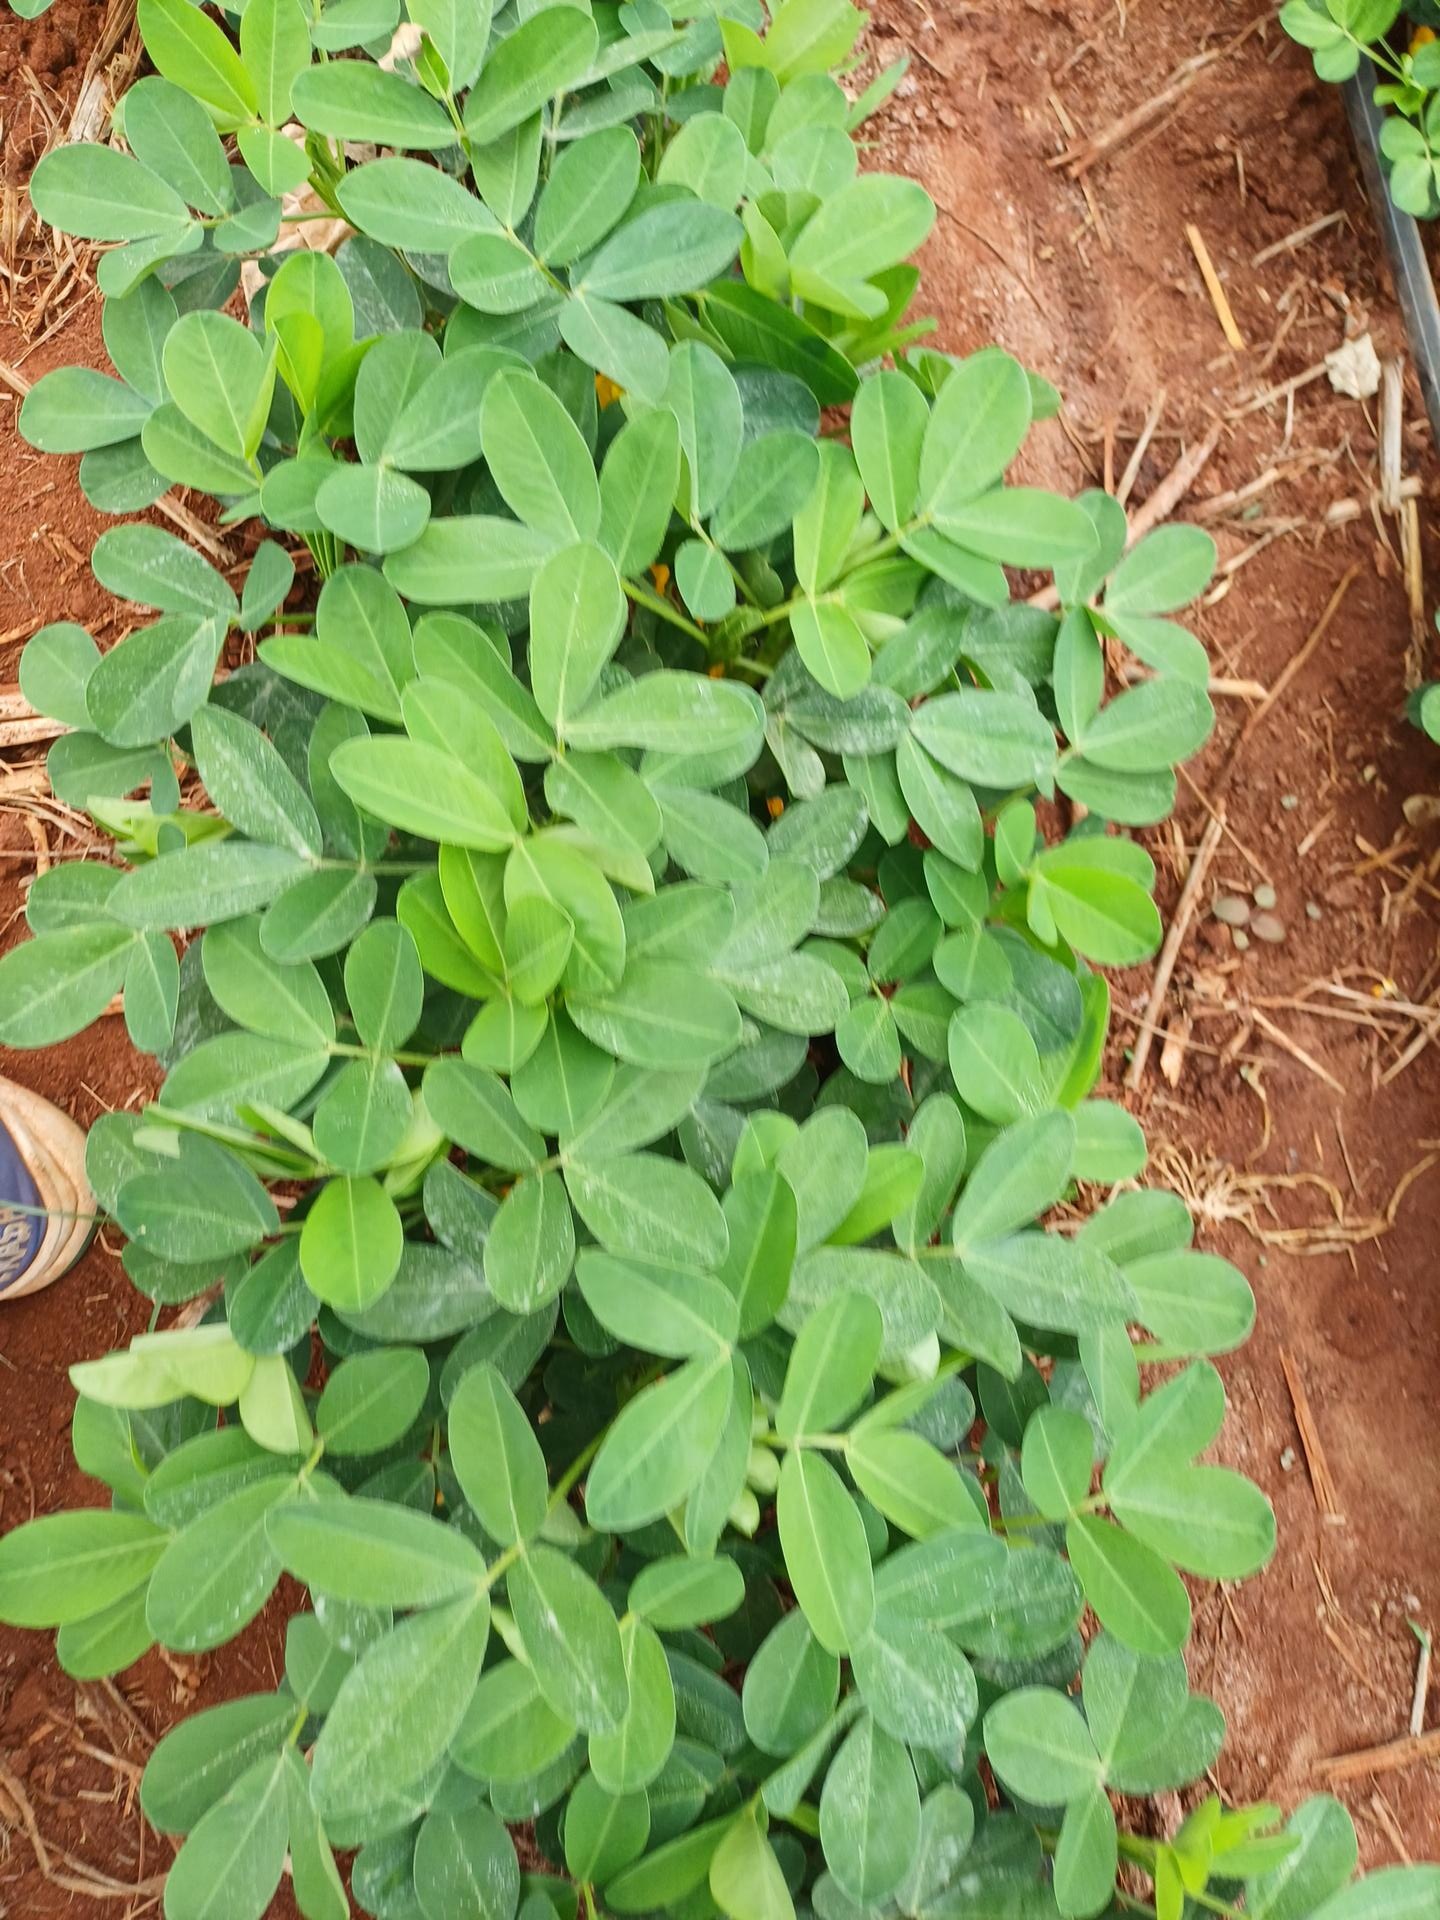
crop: groundnut
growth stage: vegetative
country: Kenya
